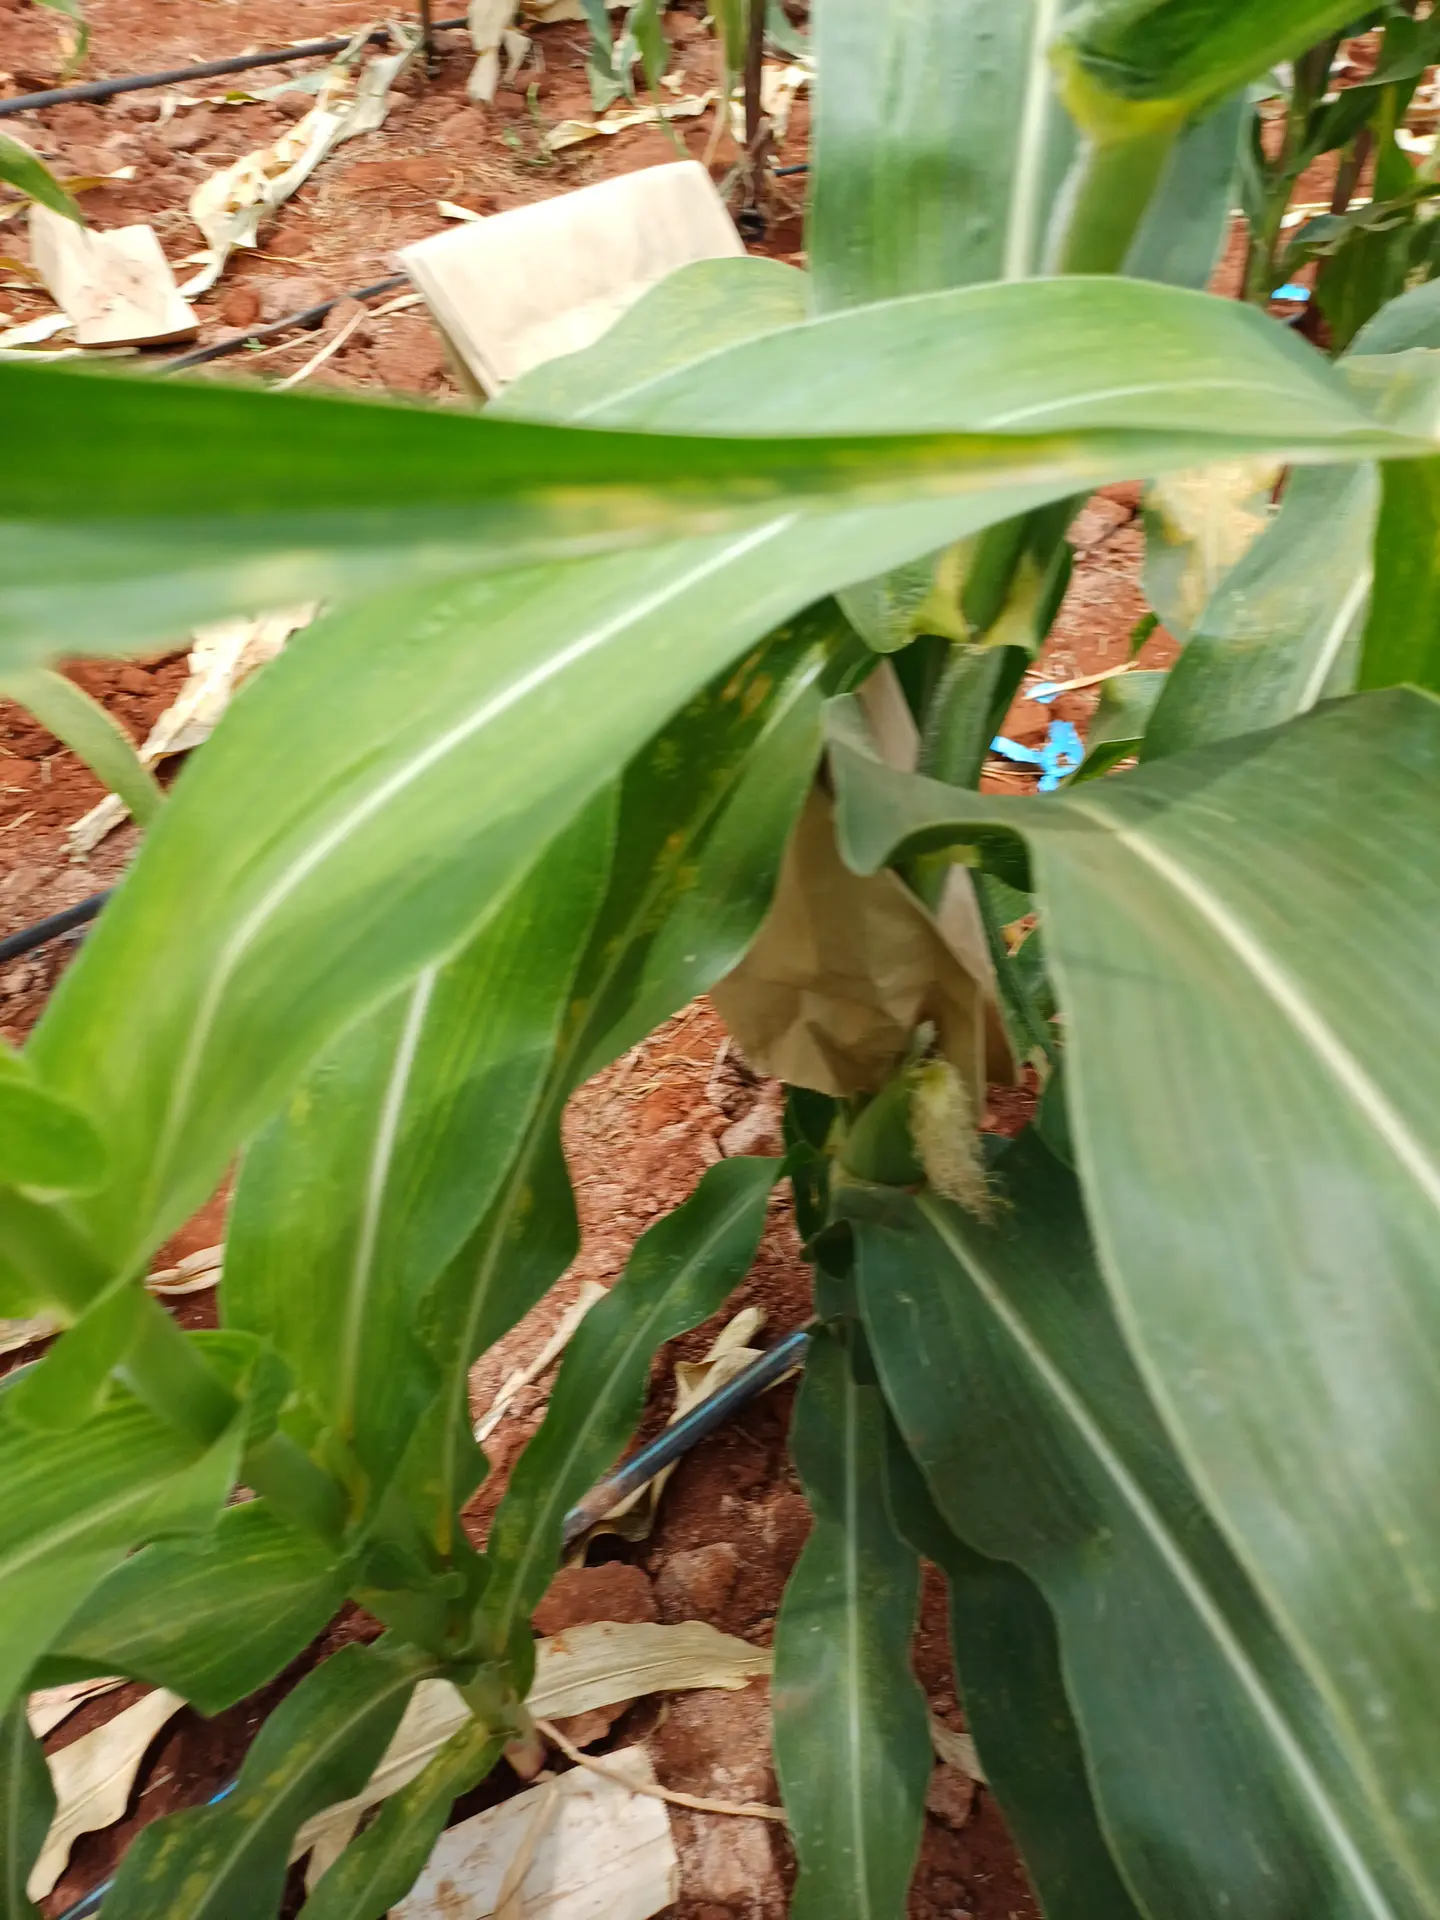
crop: maize
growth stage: flowering
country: Kenya
